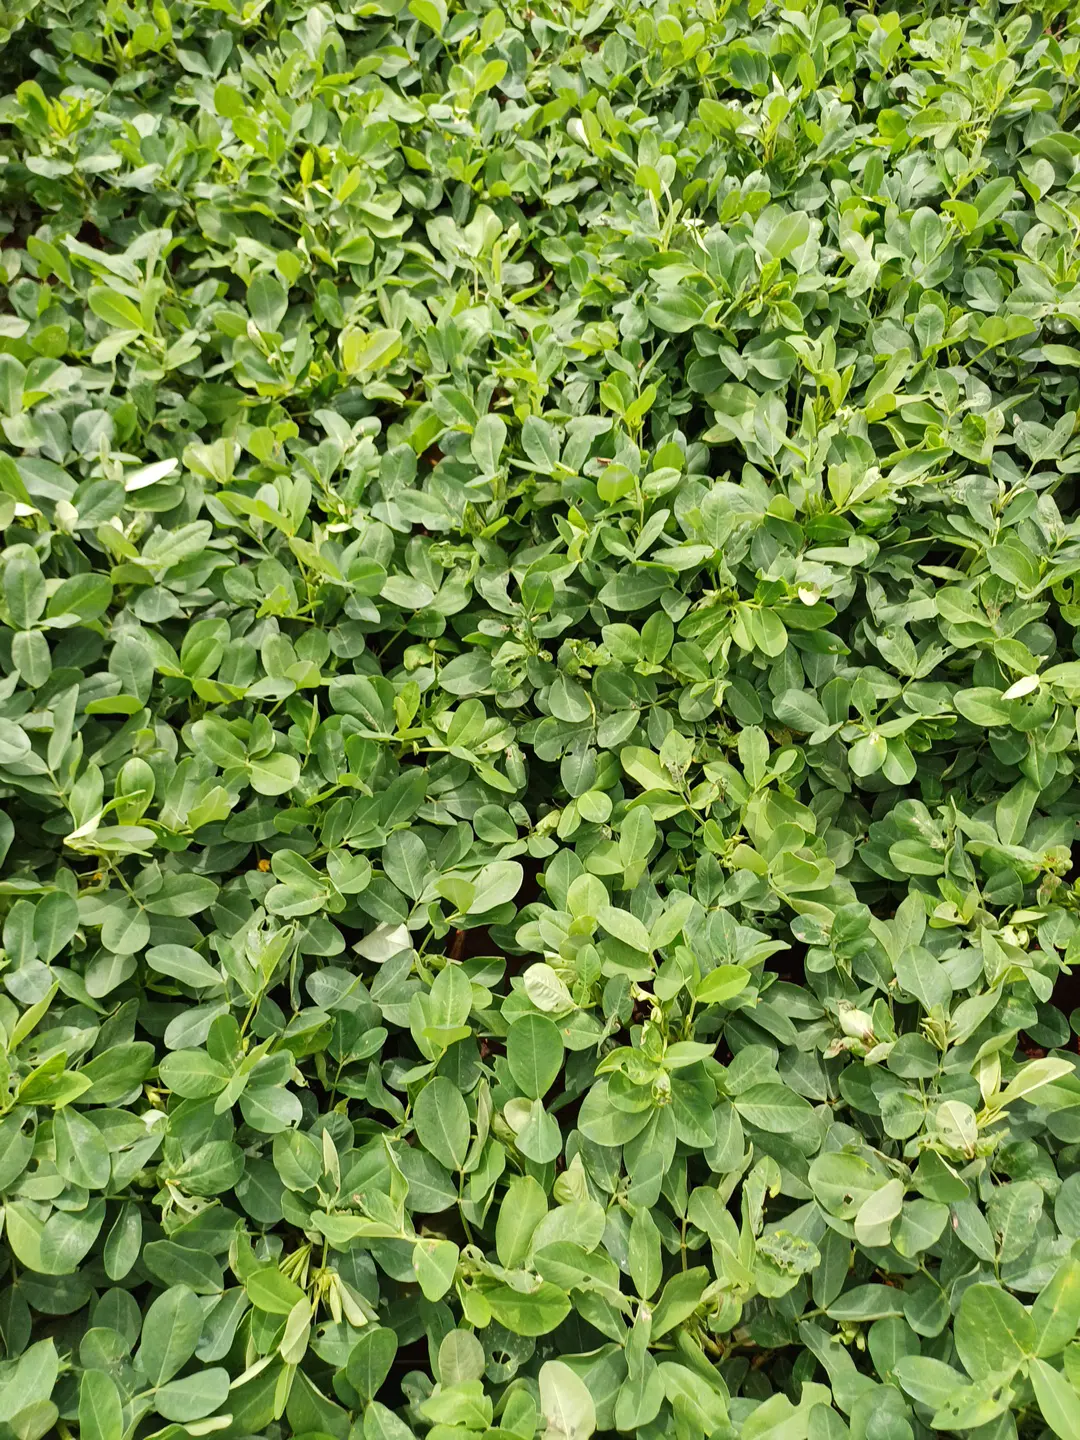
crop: groundnut
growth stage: flowering
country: Kenya
